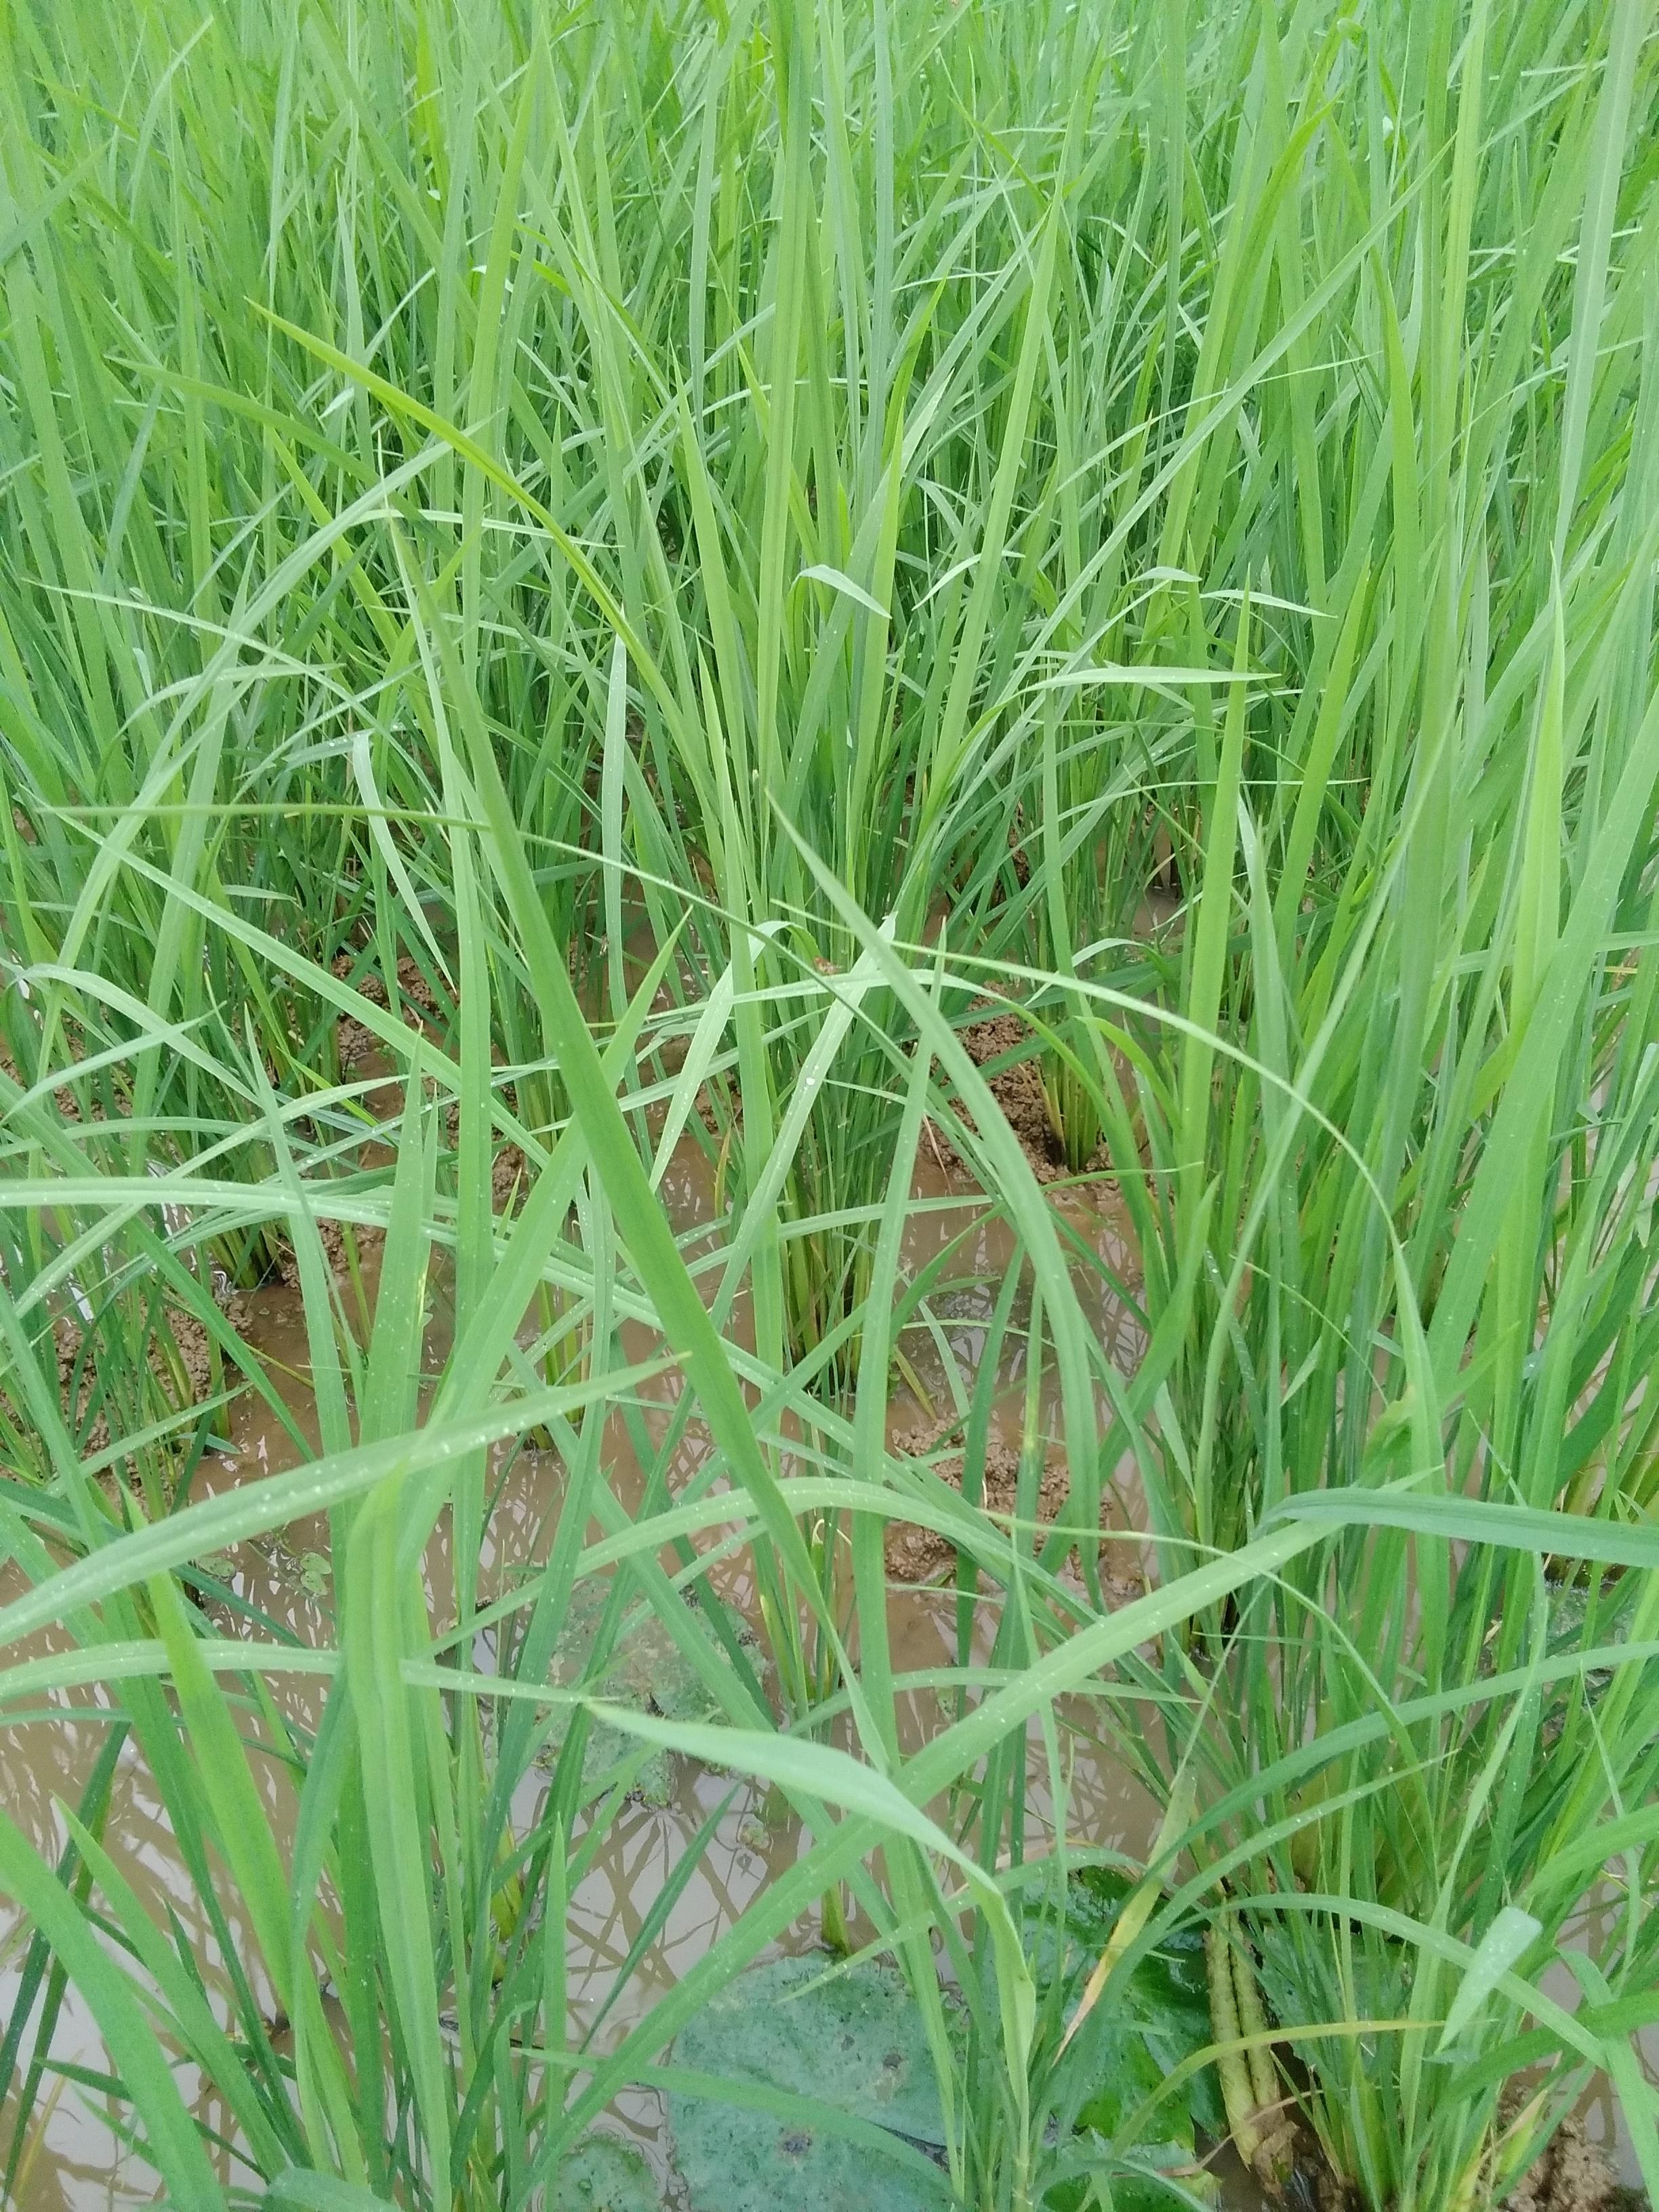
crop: rice
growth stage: vegetative
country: Nigeria
